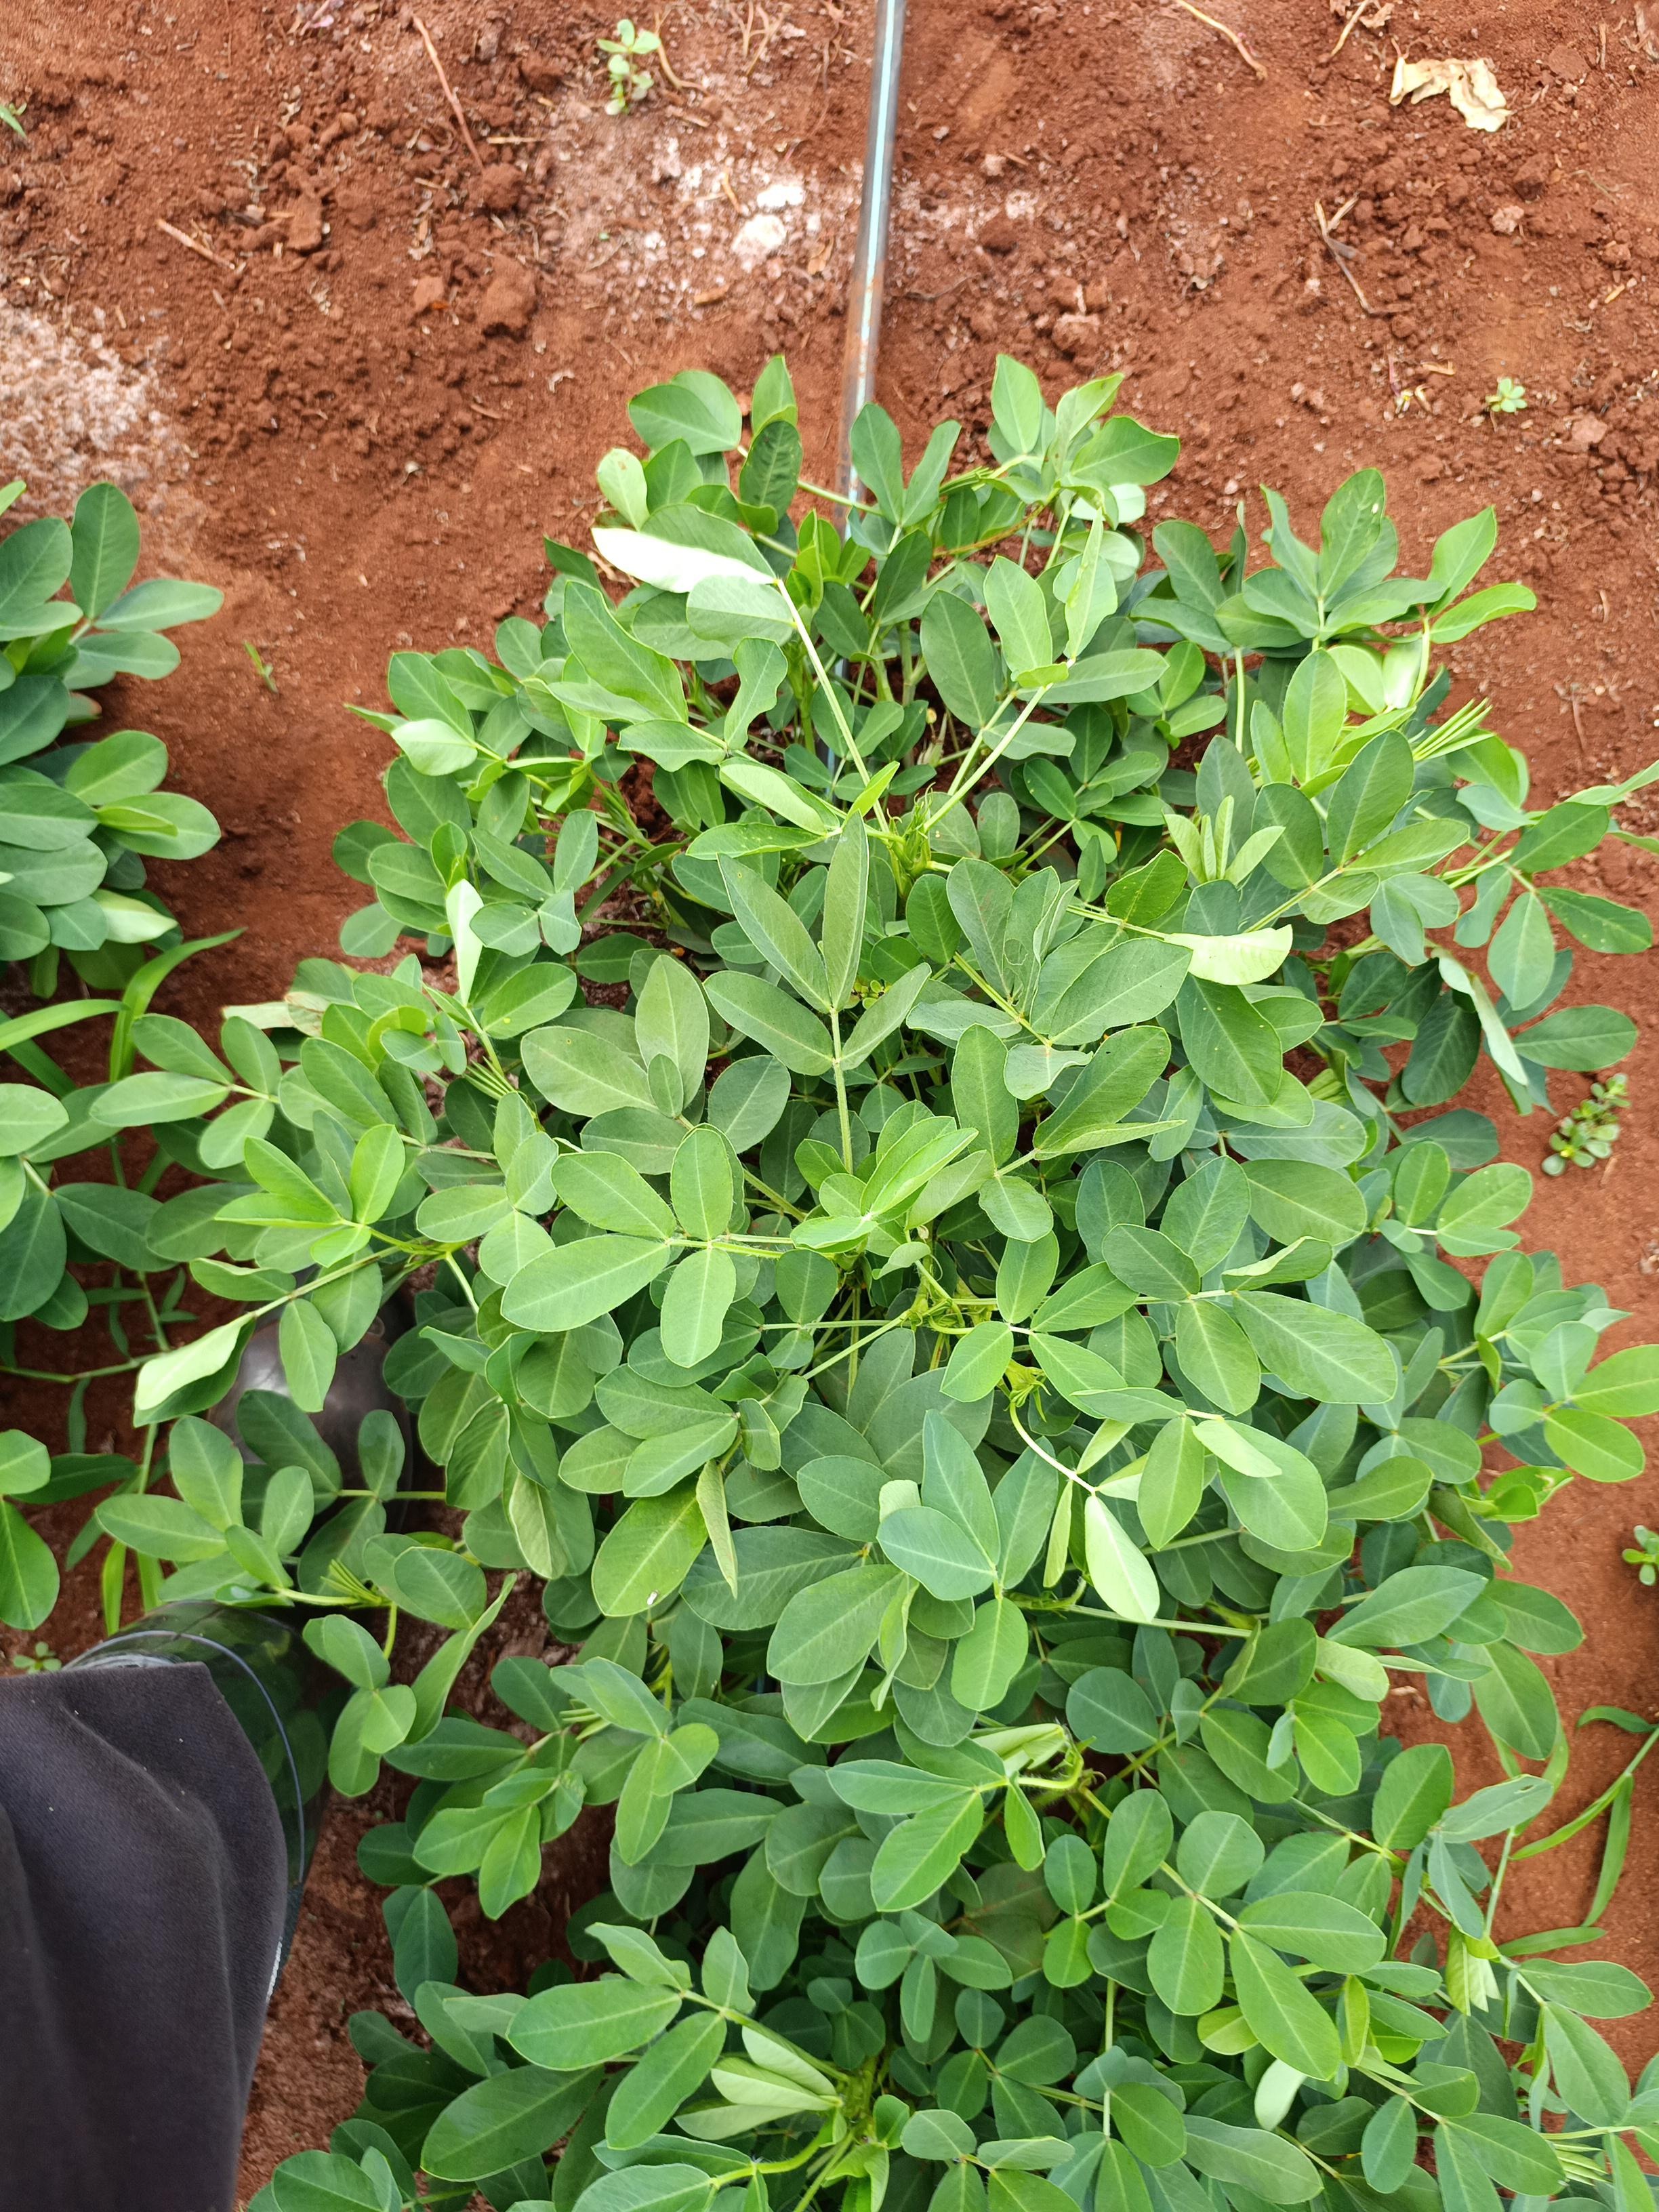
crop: groundnut
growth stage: flowering
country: Kenya
